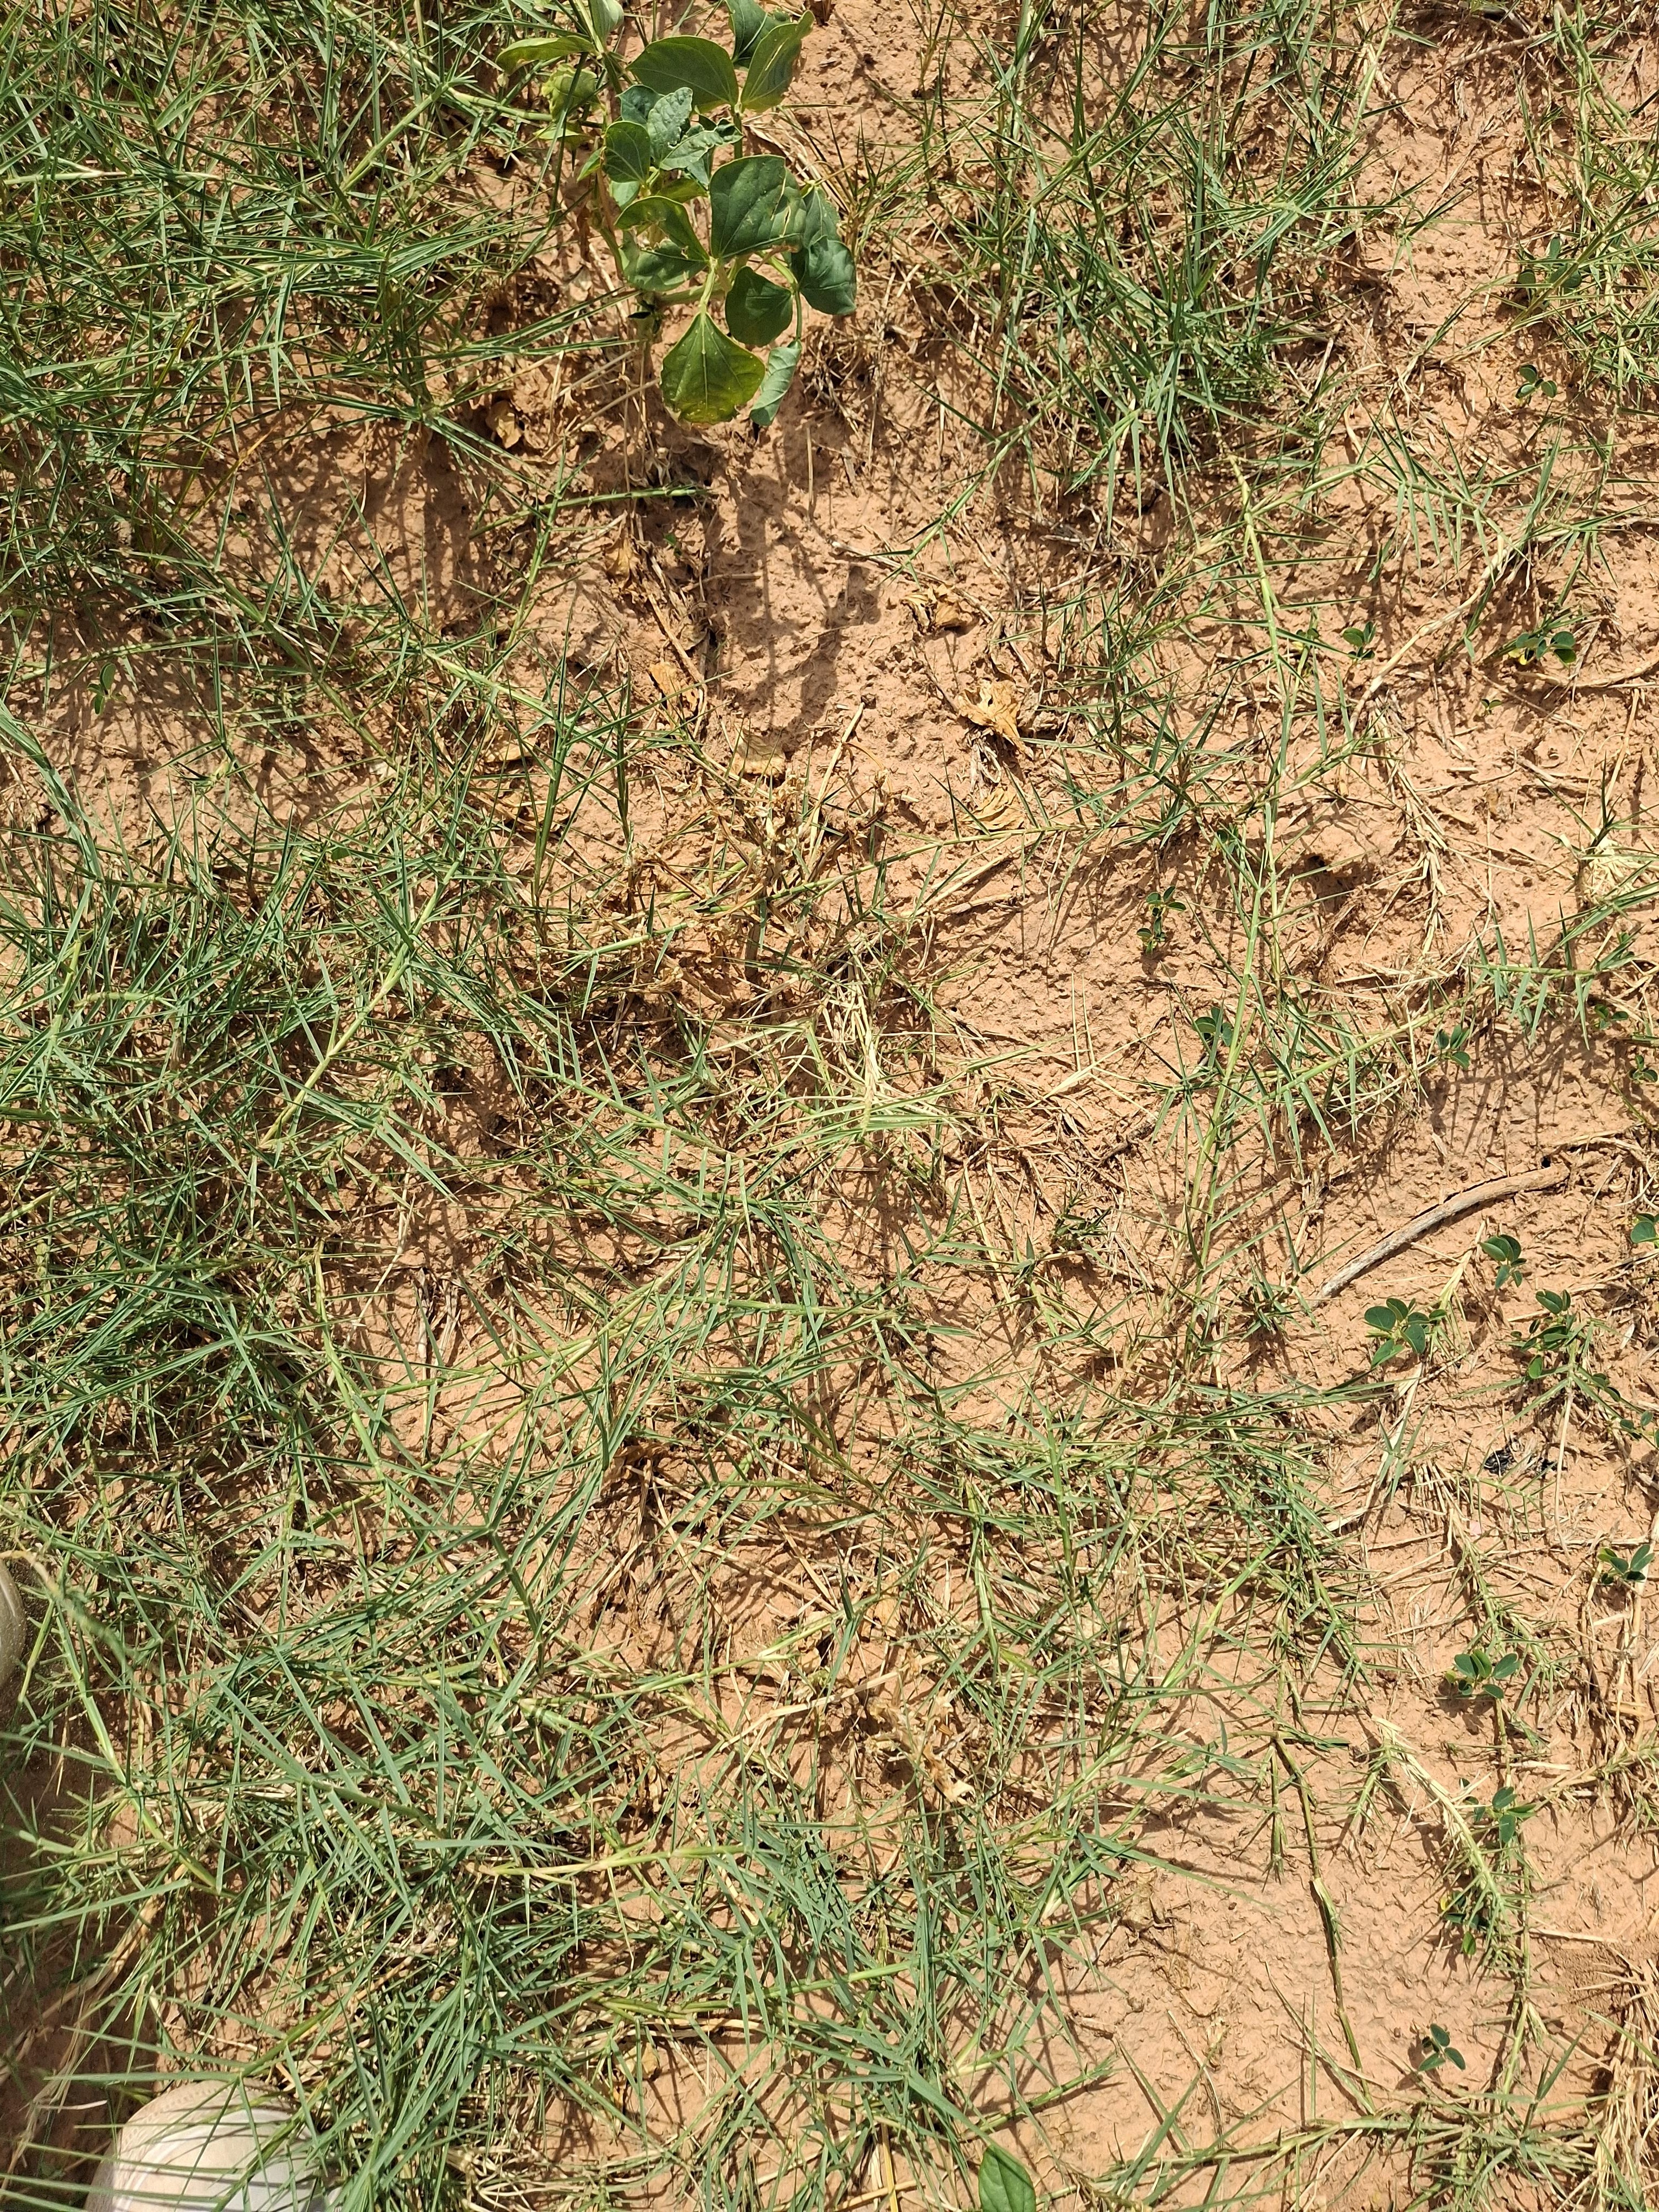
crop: cowpea
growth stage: harvest maturity
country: Nigeria
